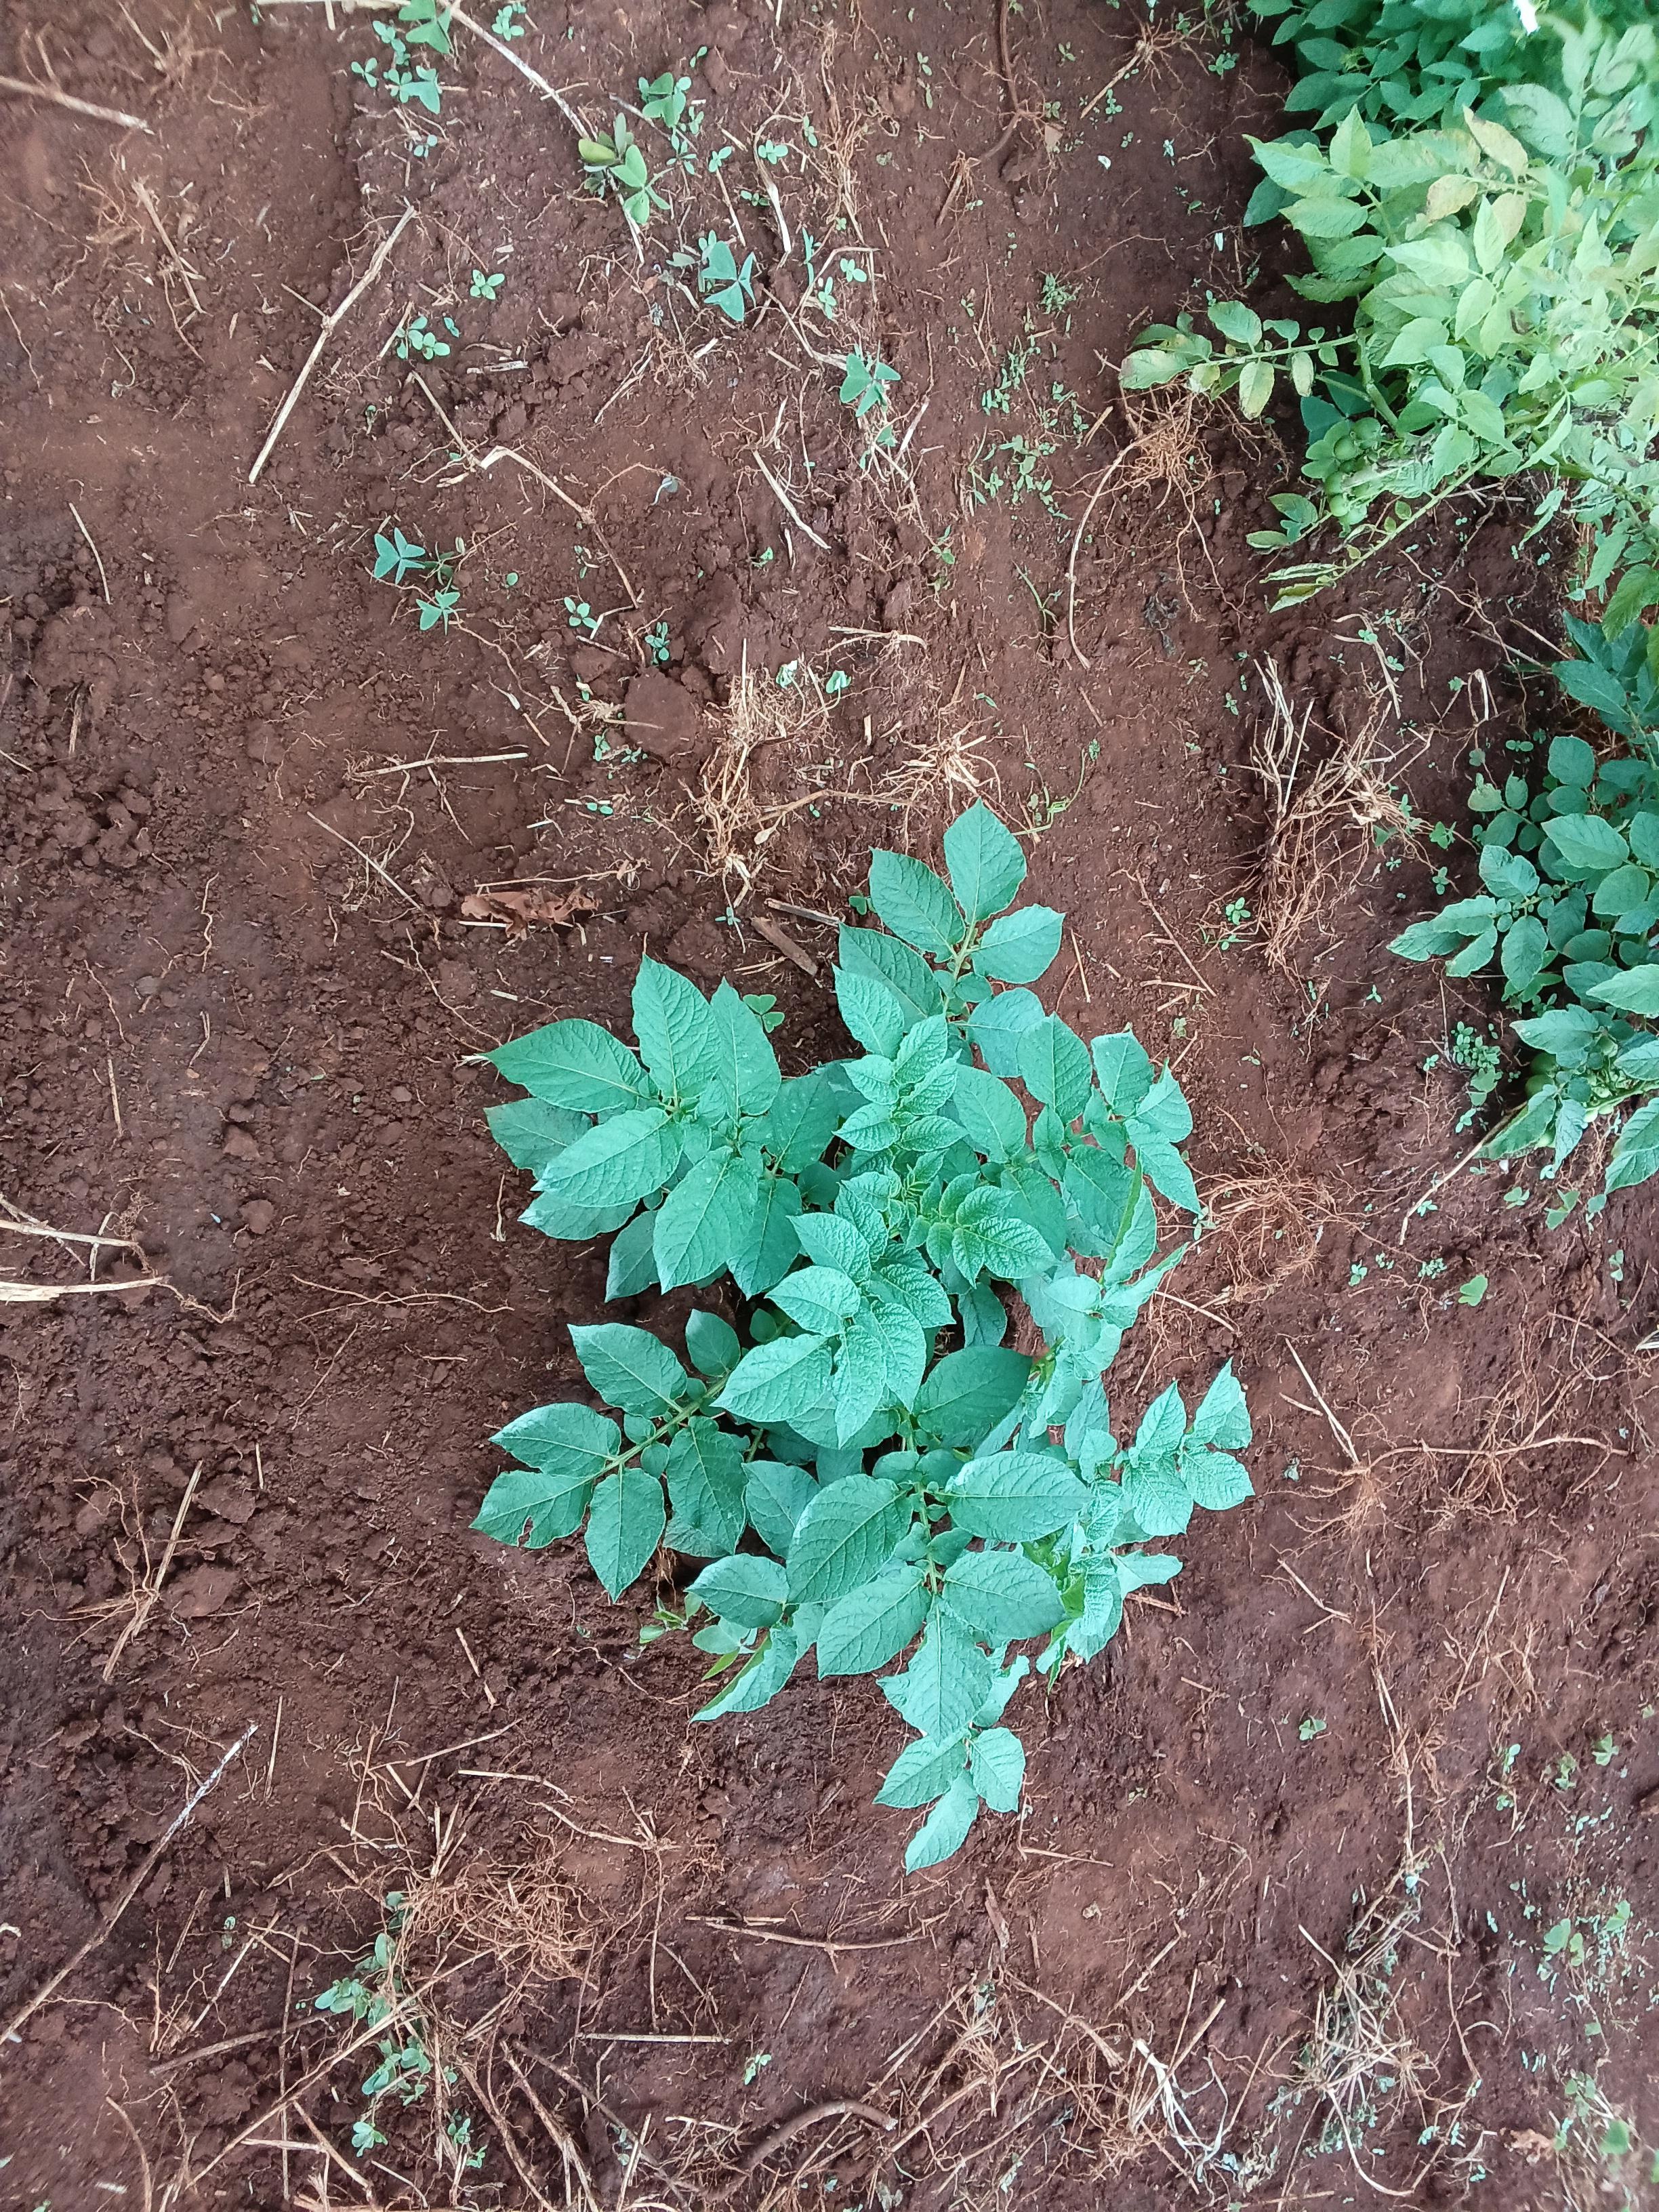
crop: potato
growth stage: flowering
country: Kenya
